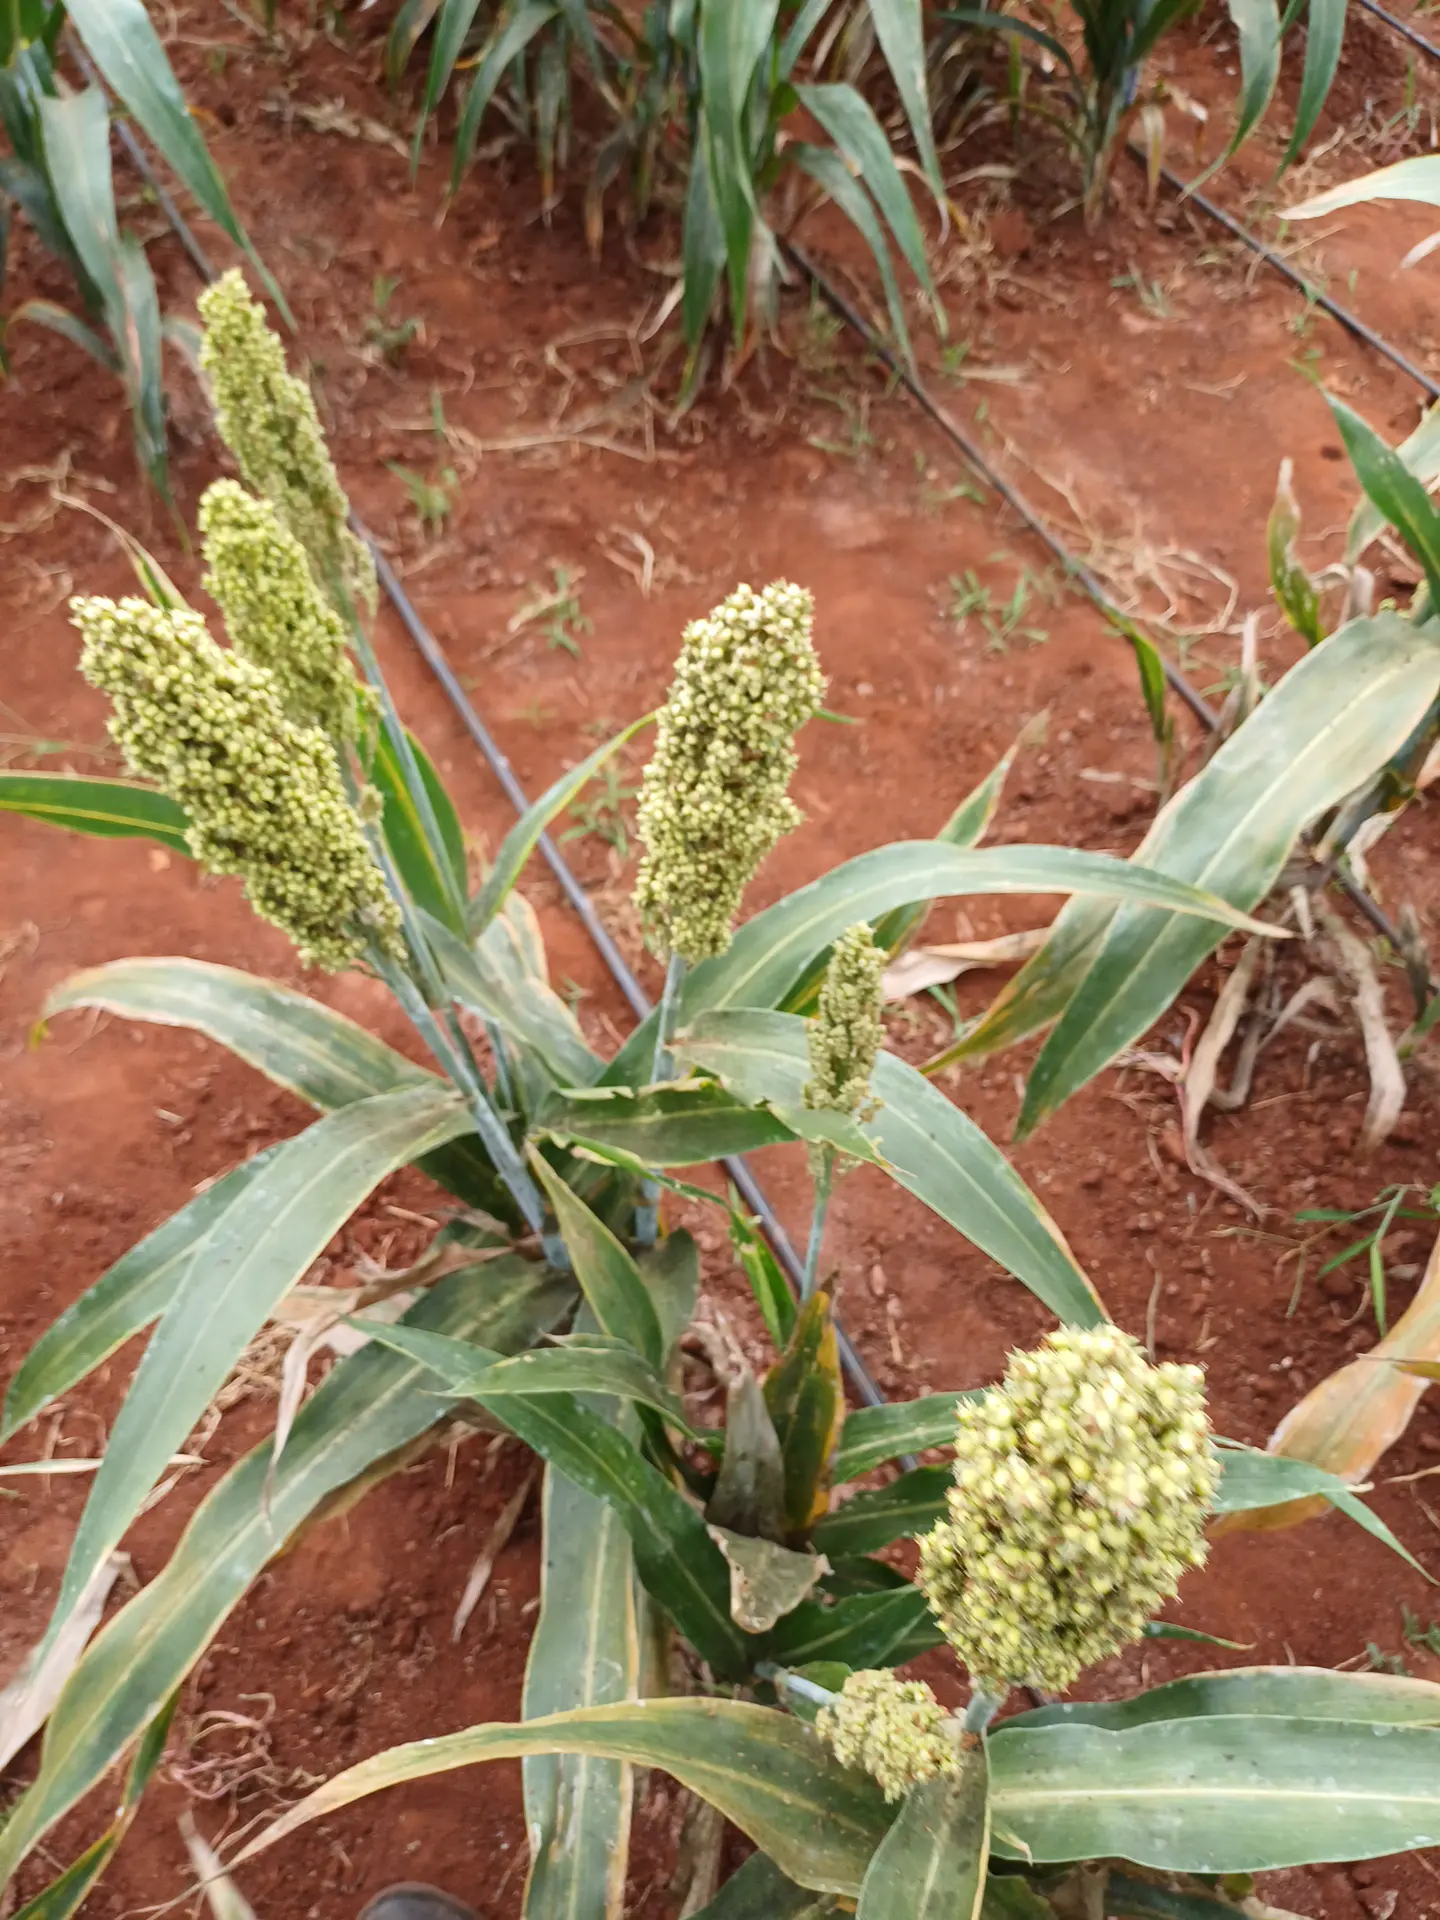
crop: sorghum
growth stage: filling grain
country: Kenya
